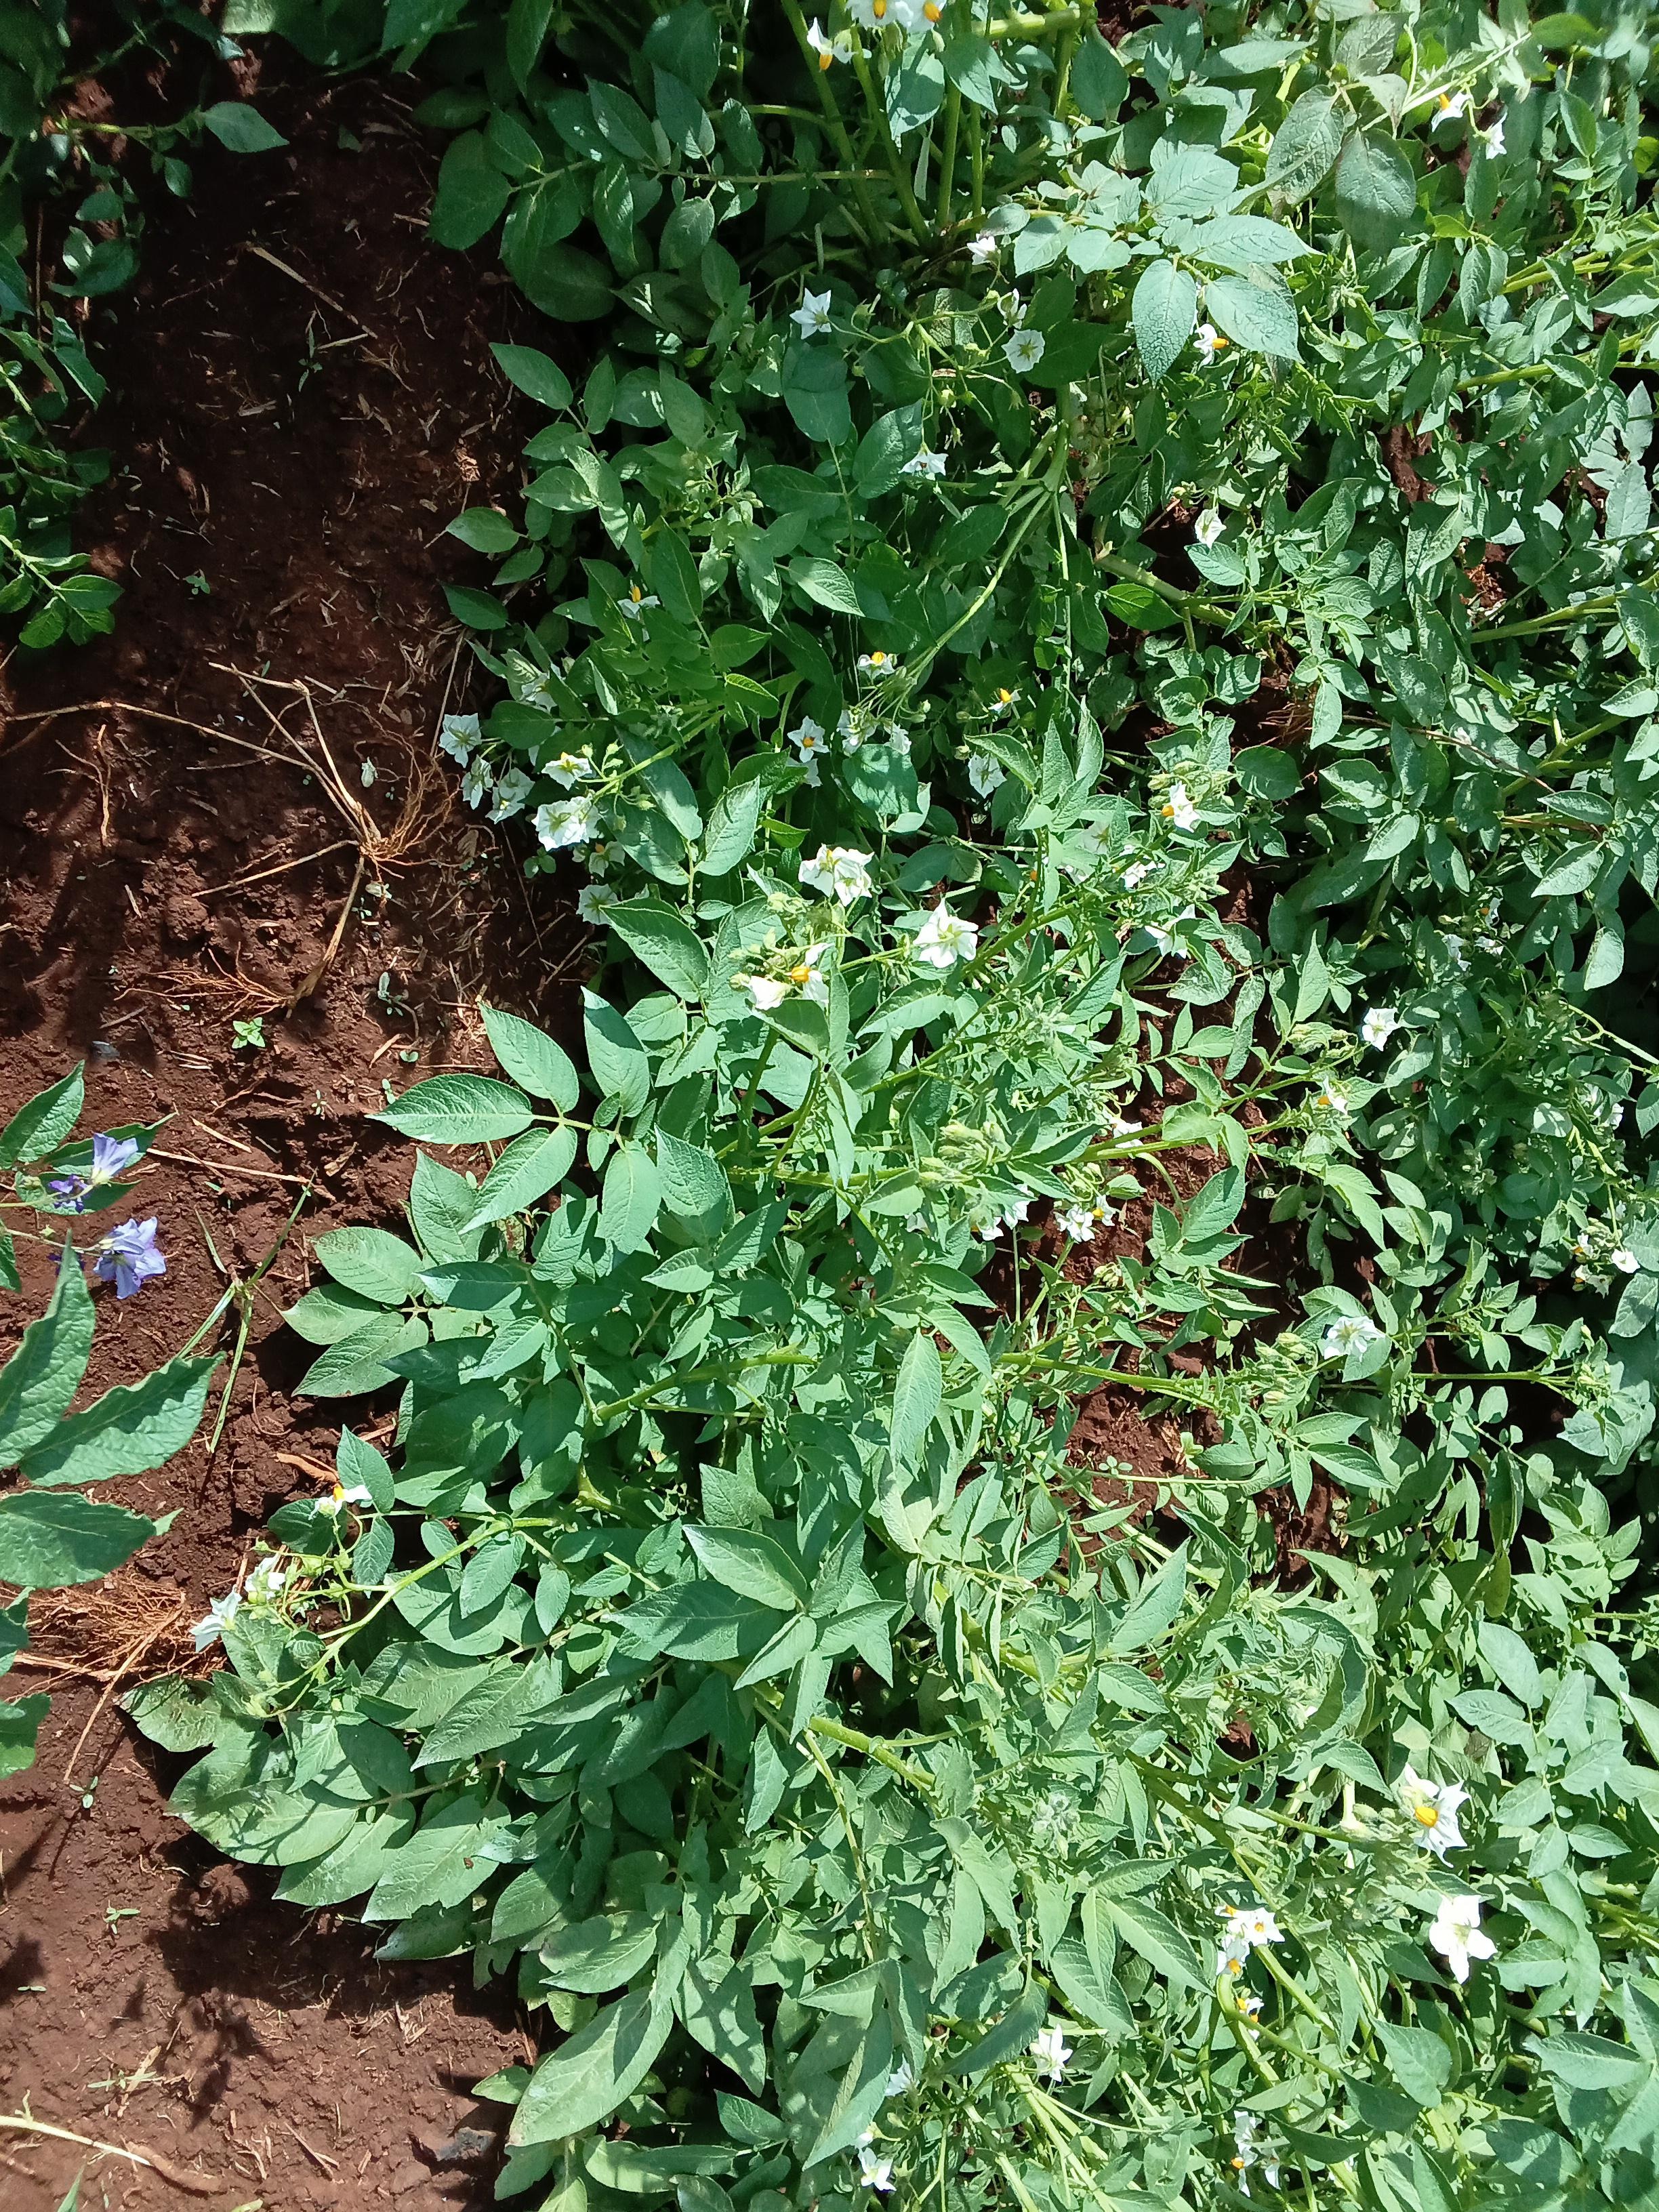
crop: potato
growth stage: flowering
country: Kenya
